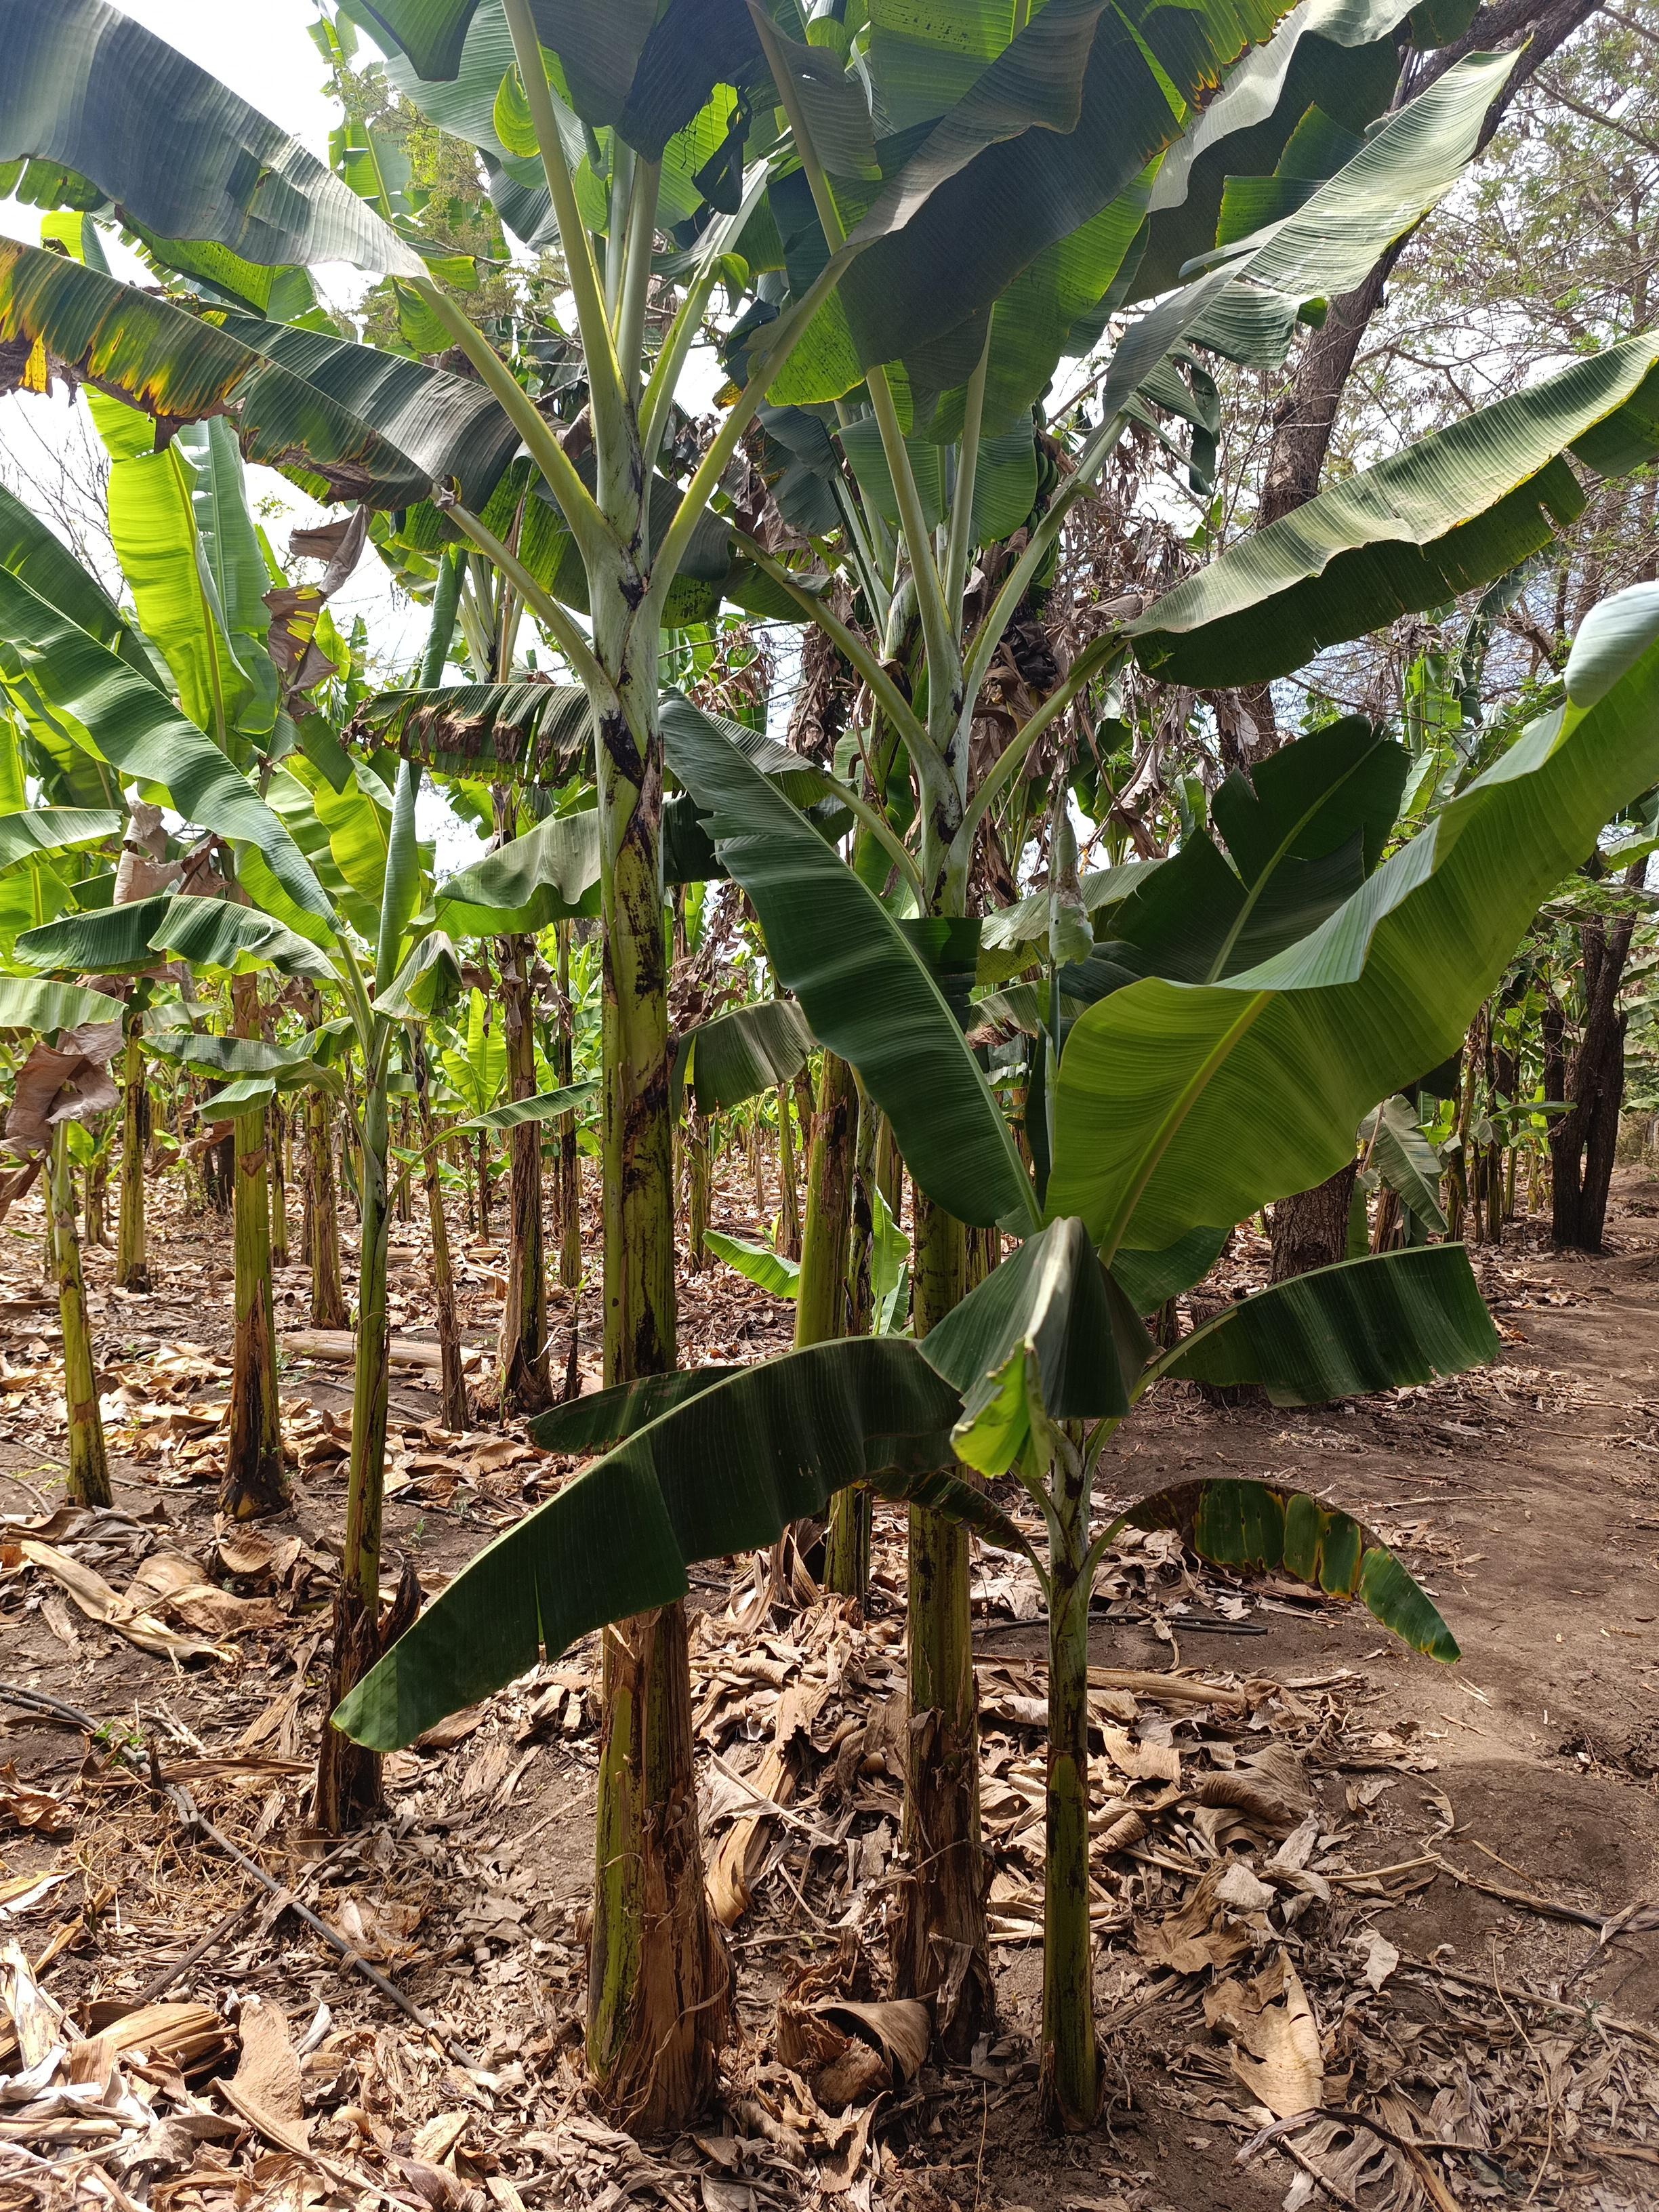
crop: banana
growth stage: vegetative
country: Tanzania
